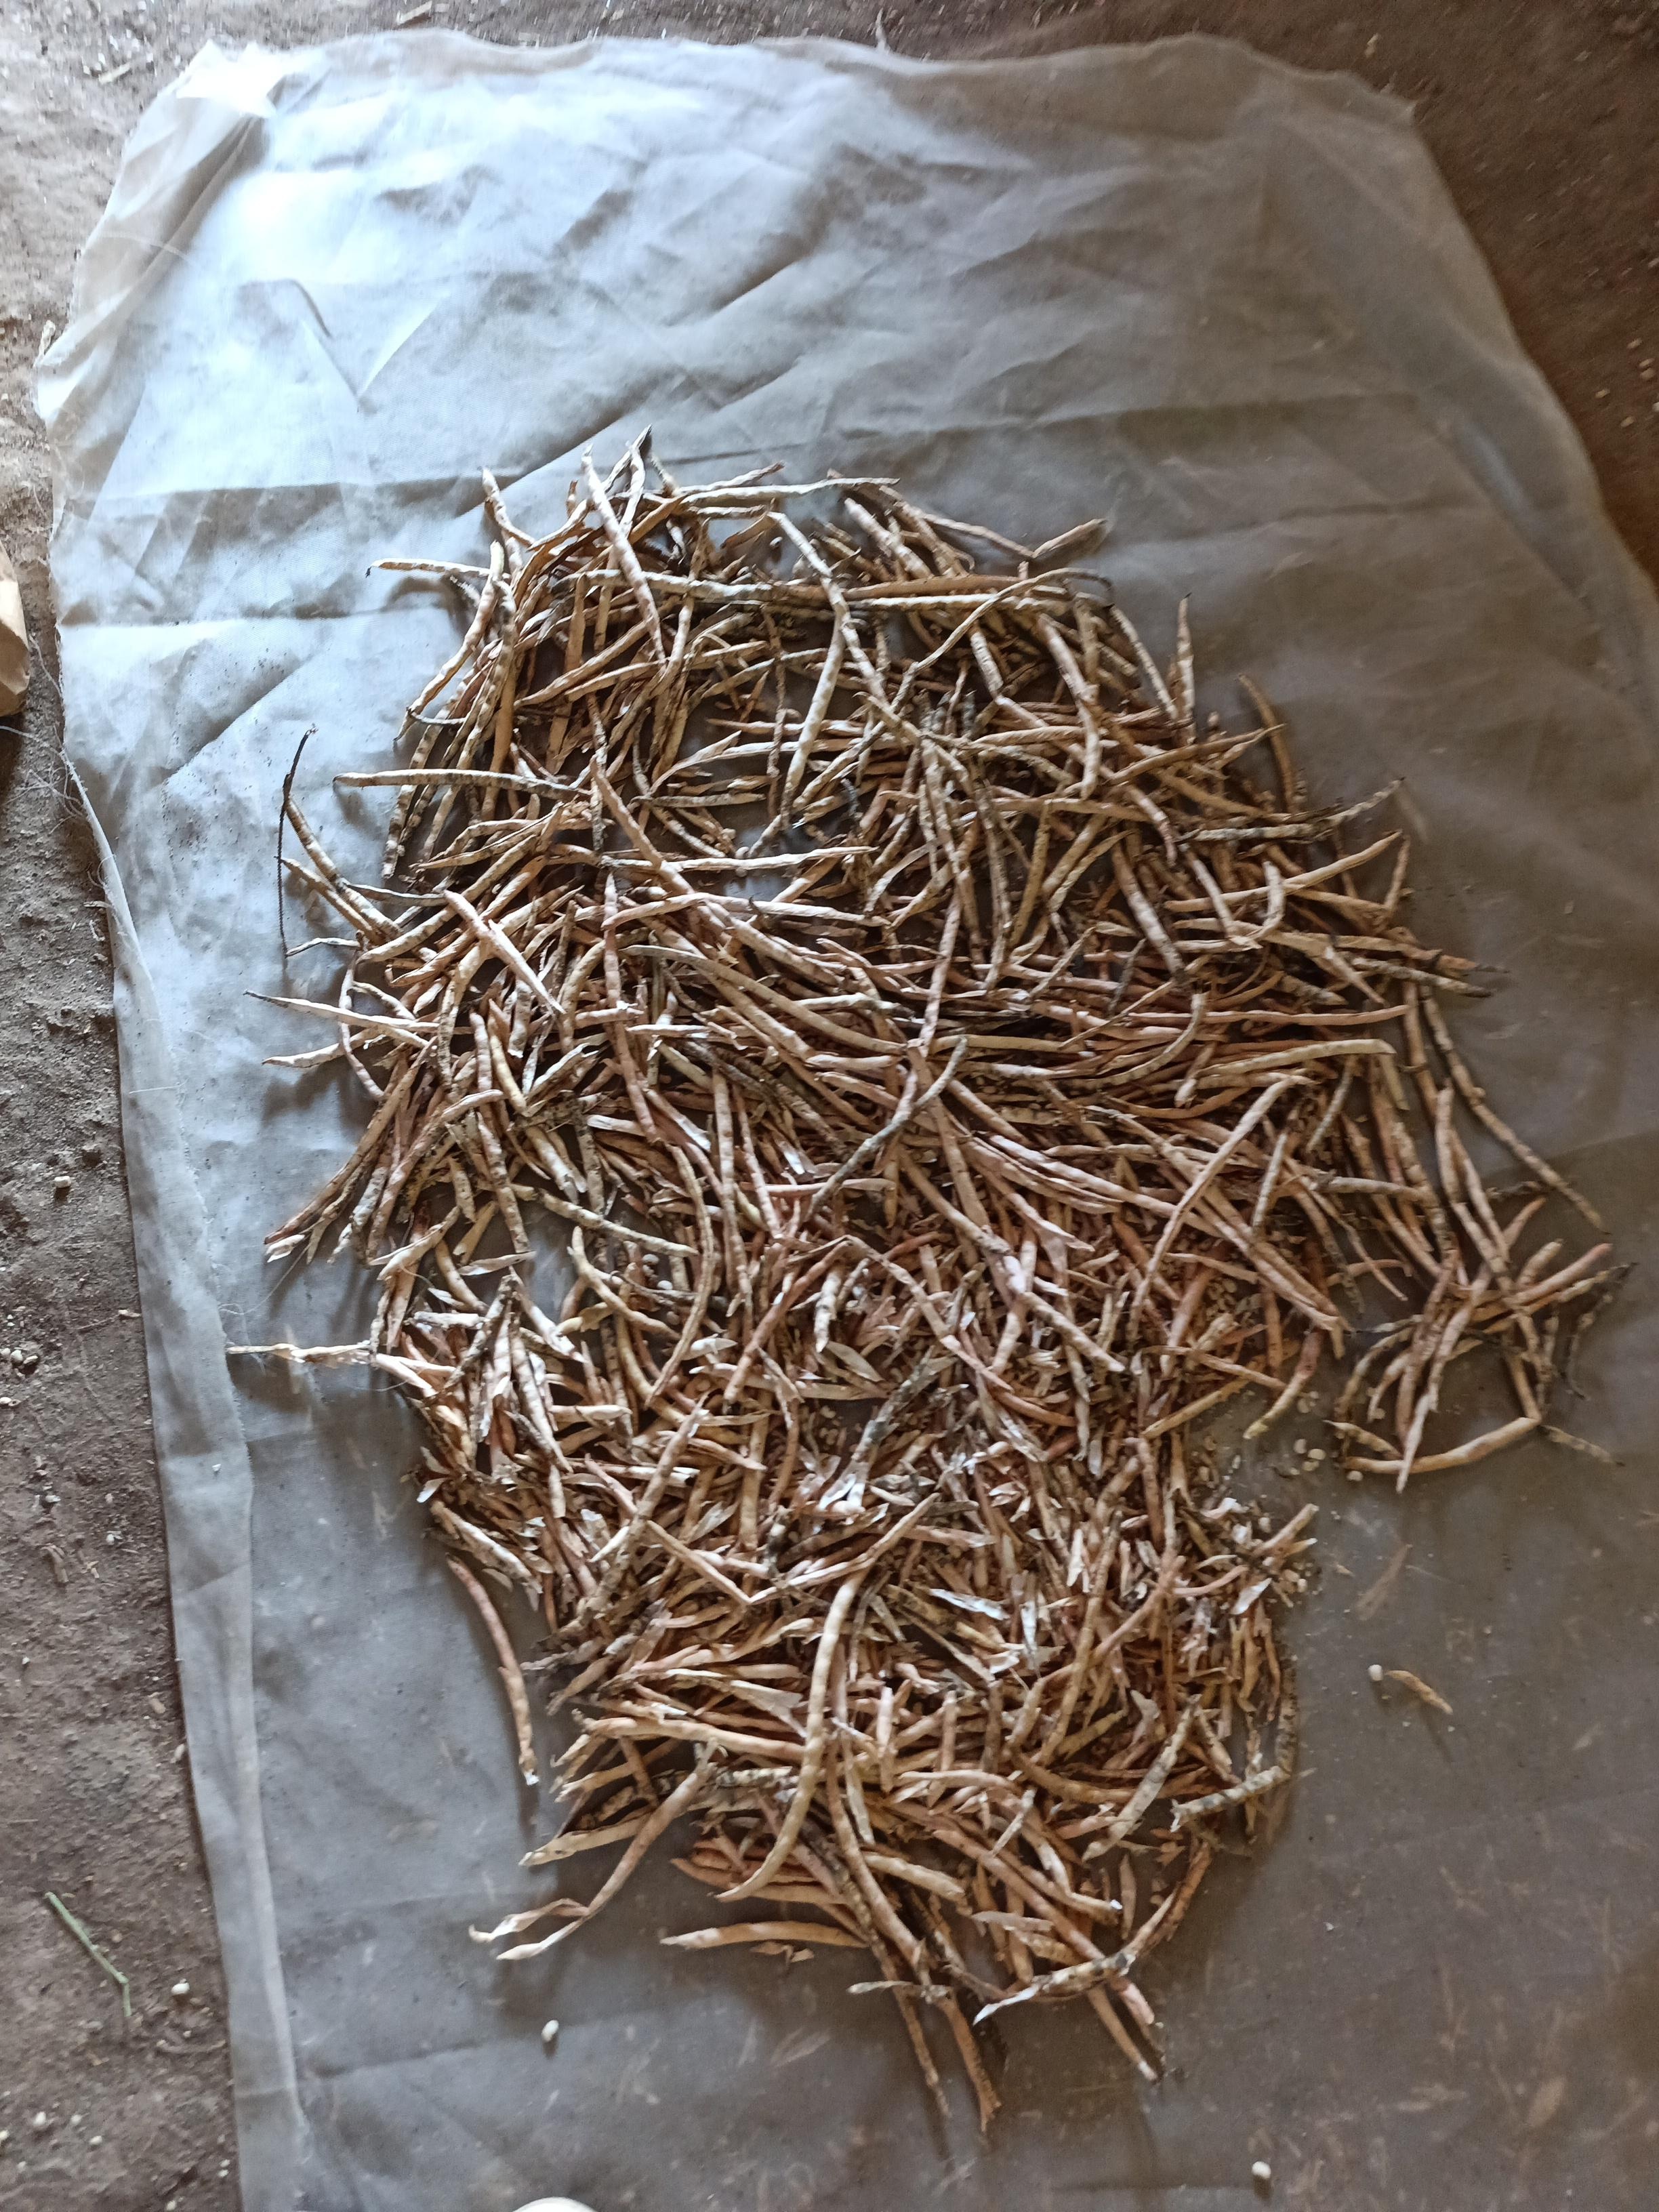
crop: cowpea
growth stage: harvest
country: Nigeria
